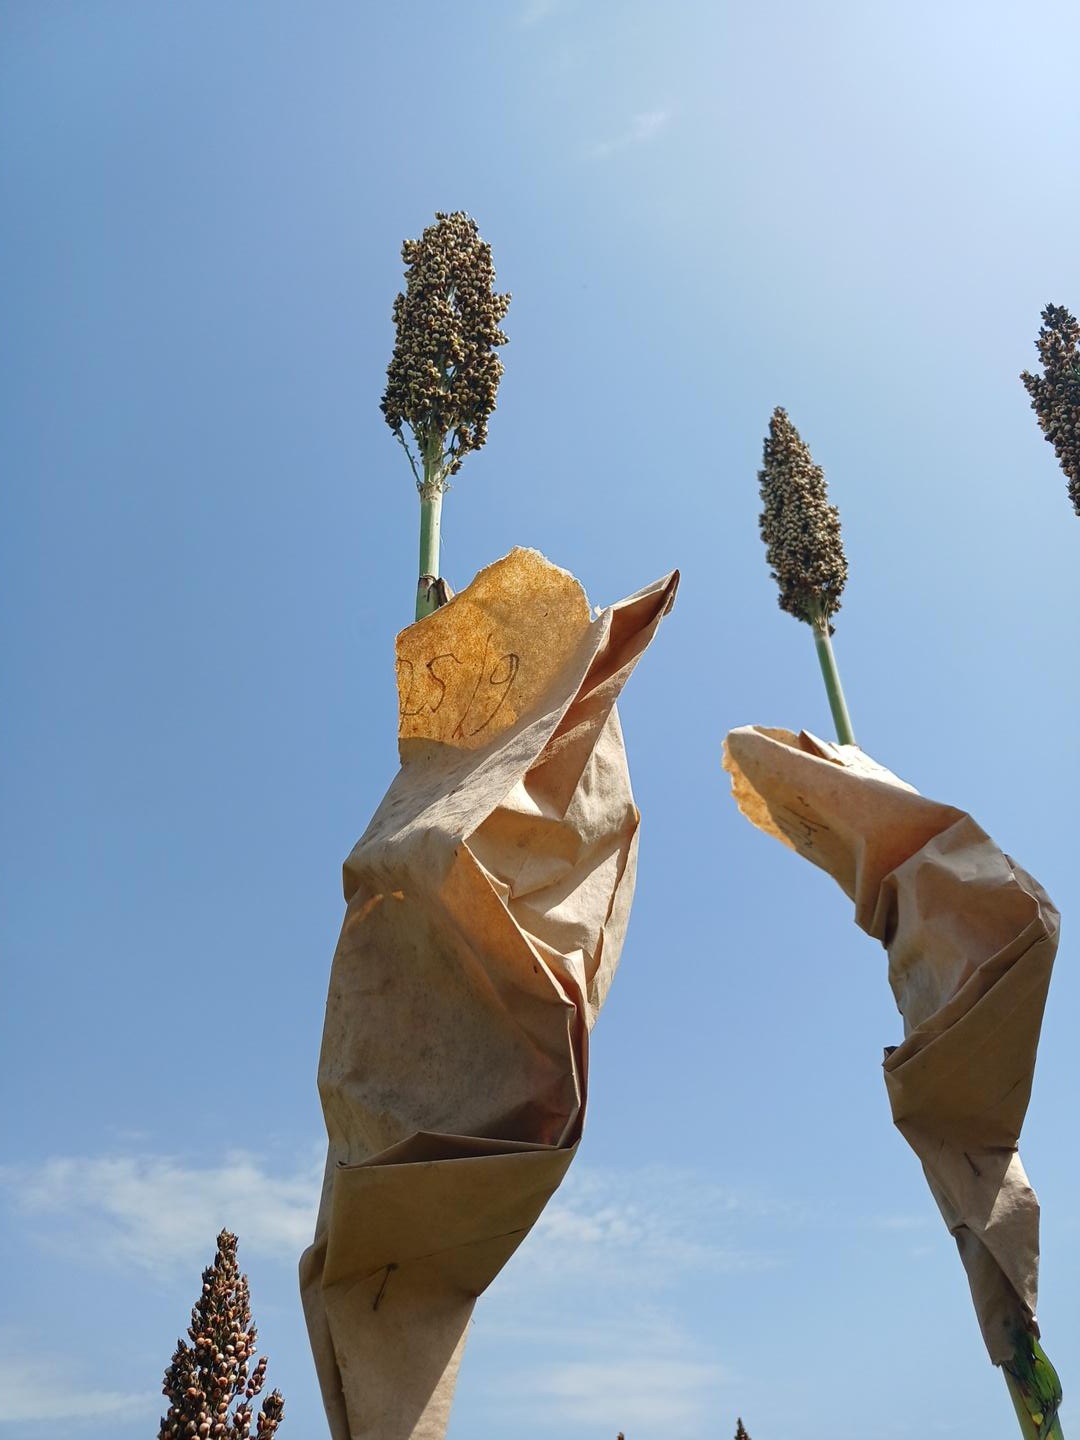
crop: sorghum
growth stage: filling grain
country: Senegal
